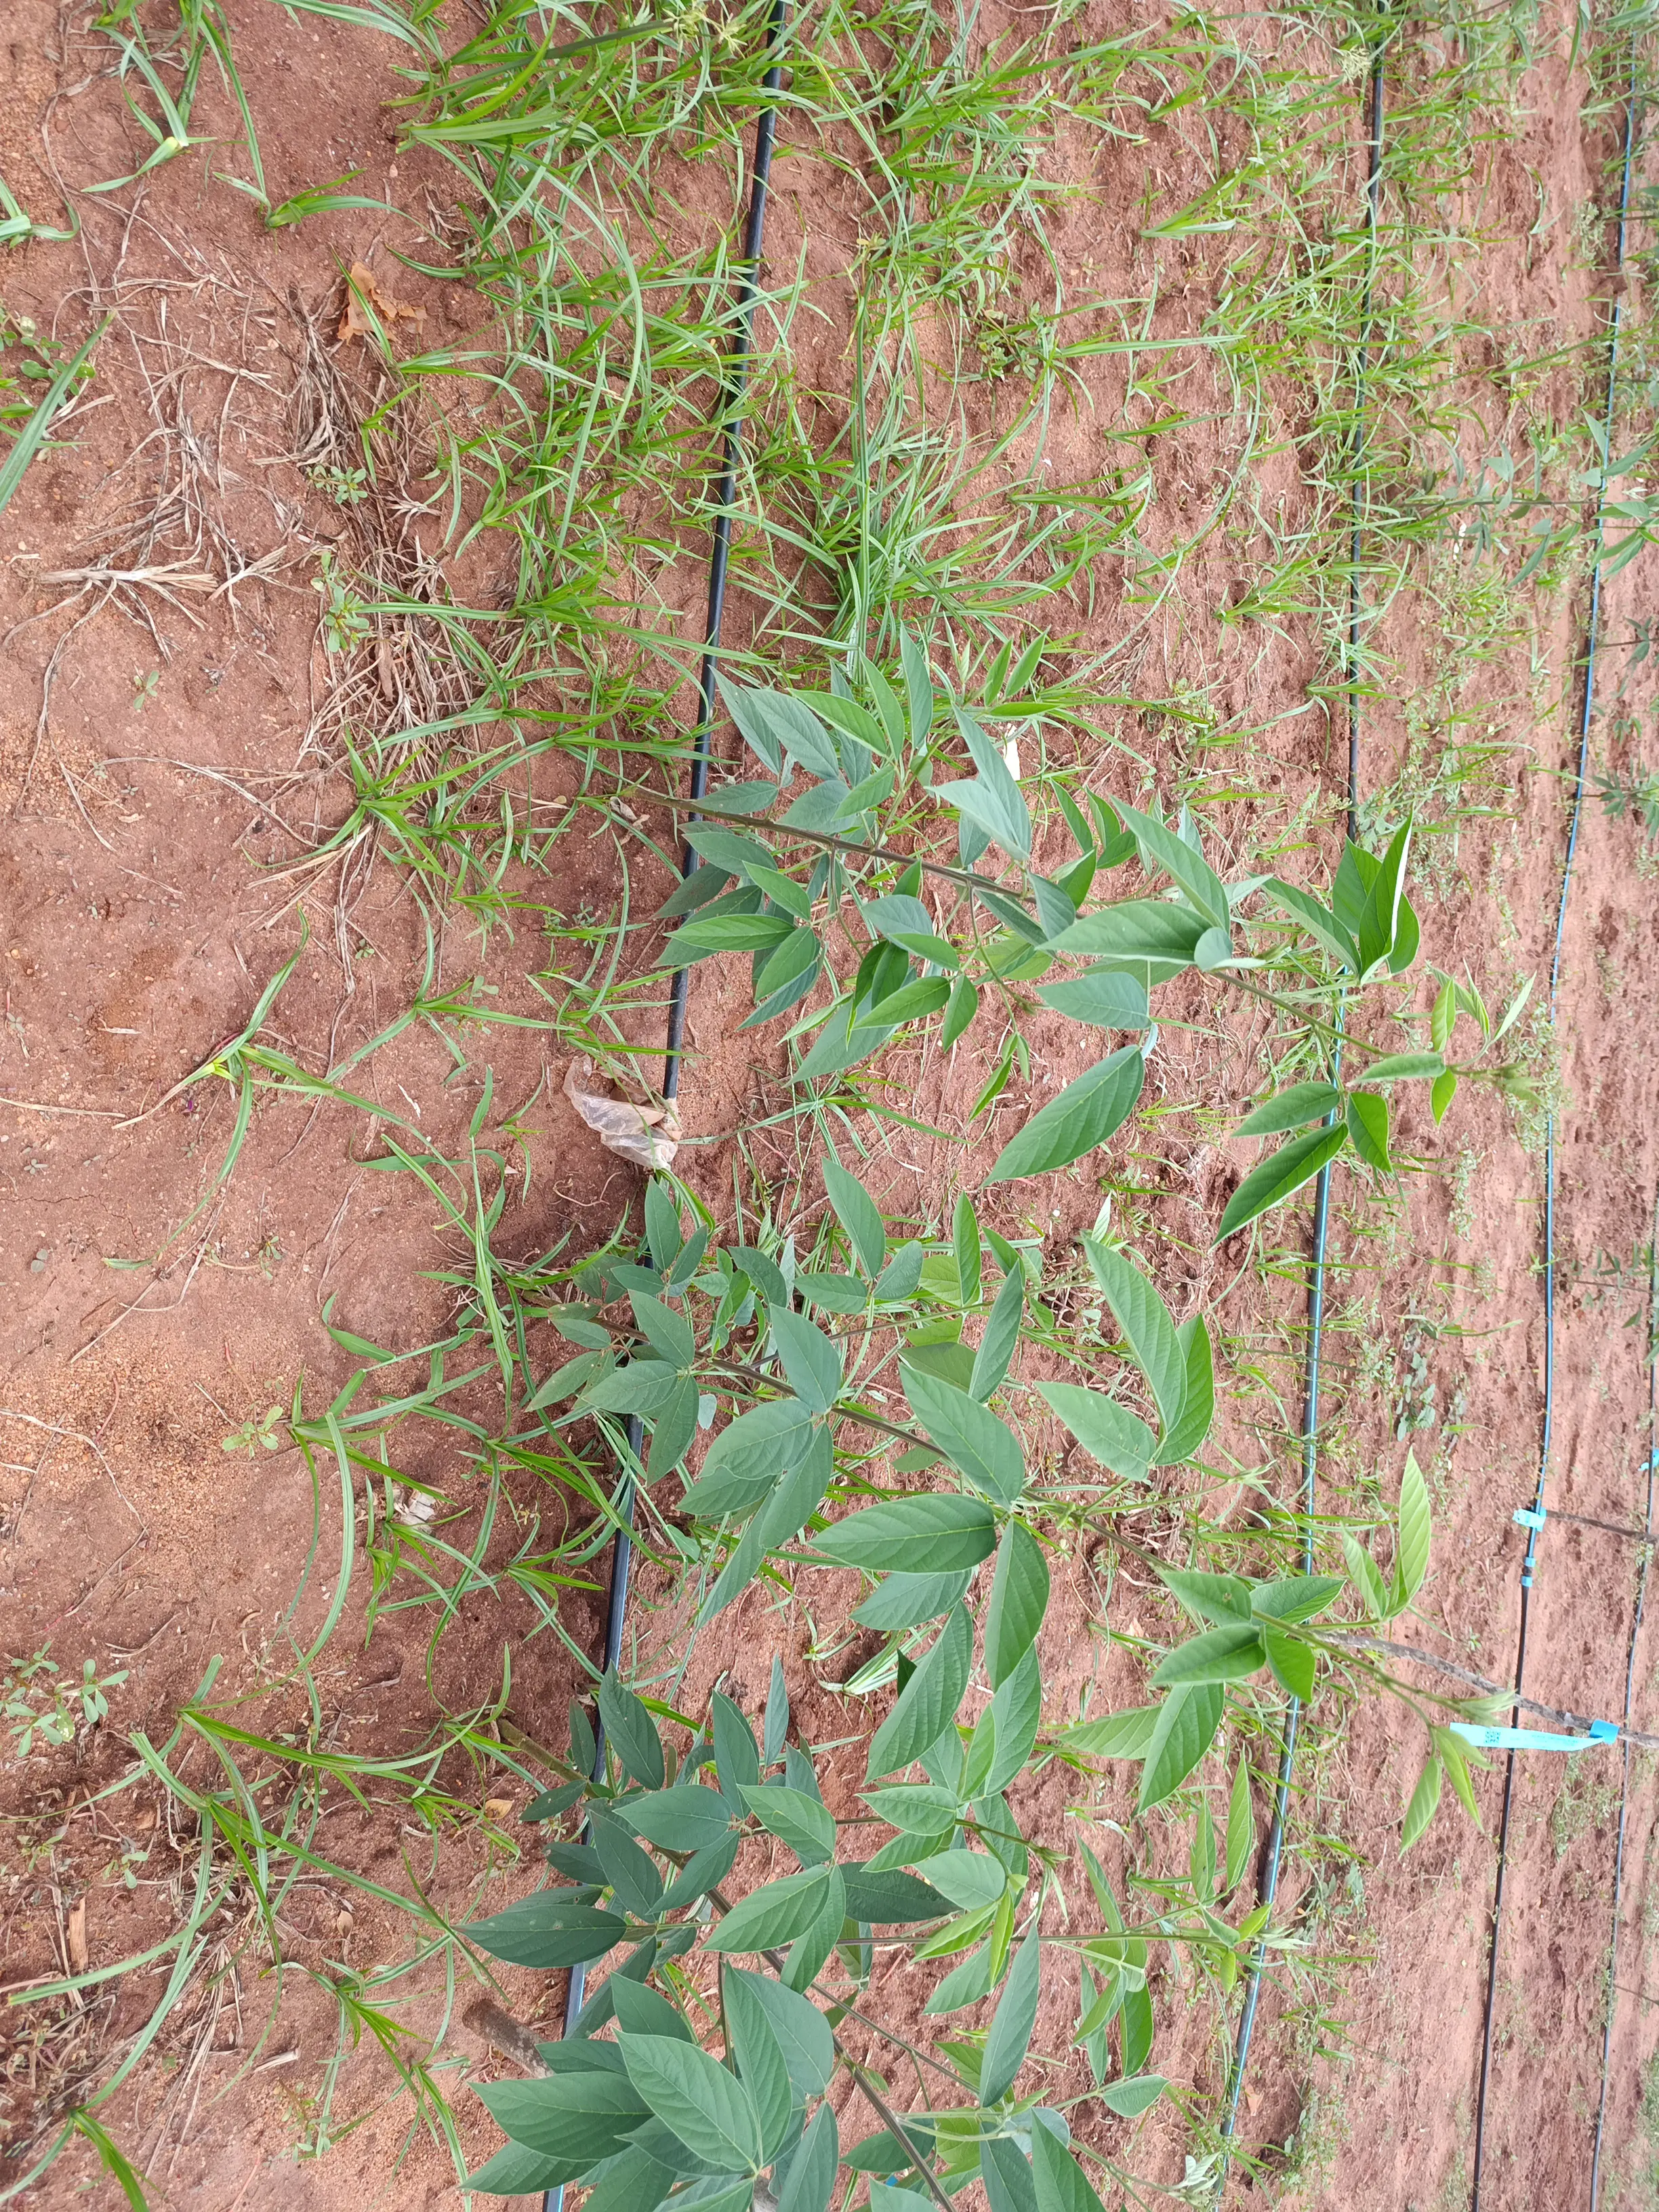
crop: pigeonpea
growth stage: vegetative
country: Kenya
